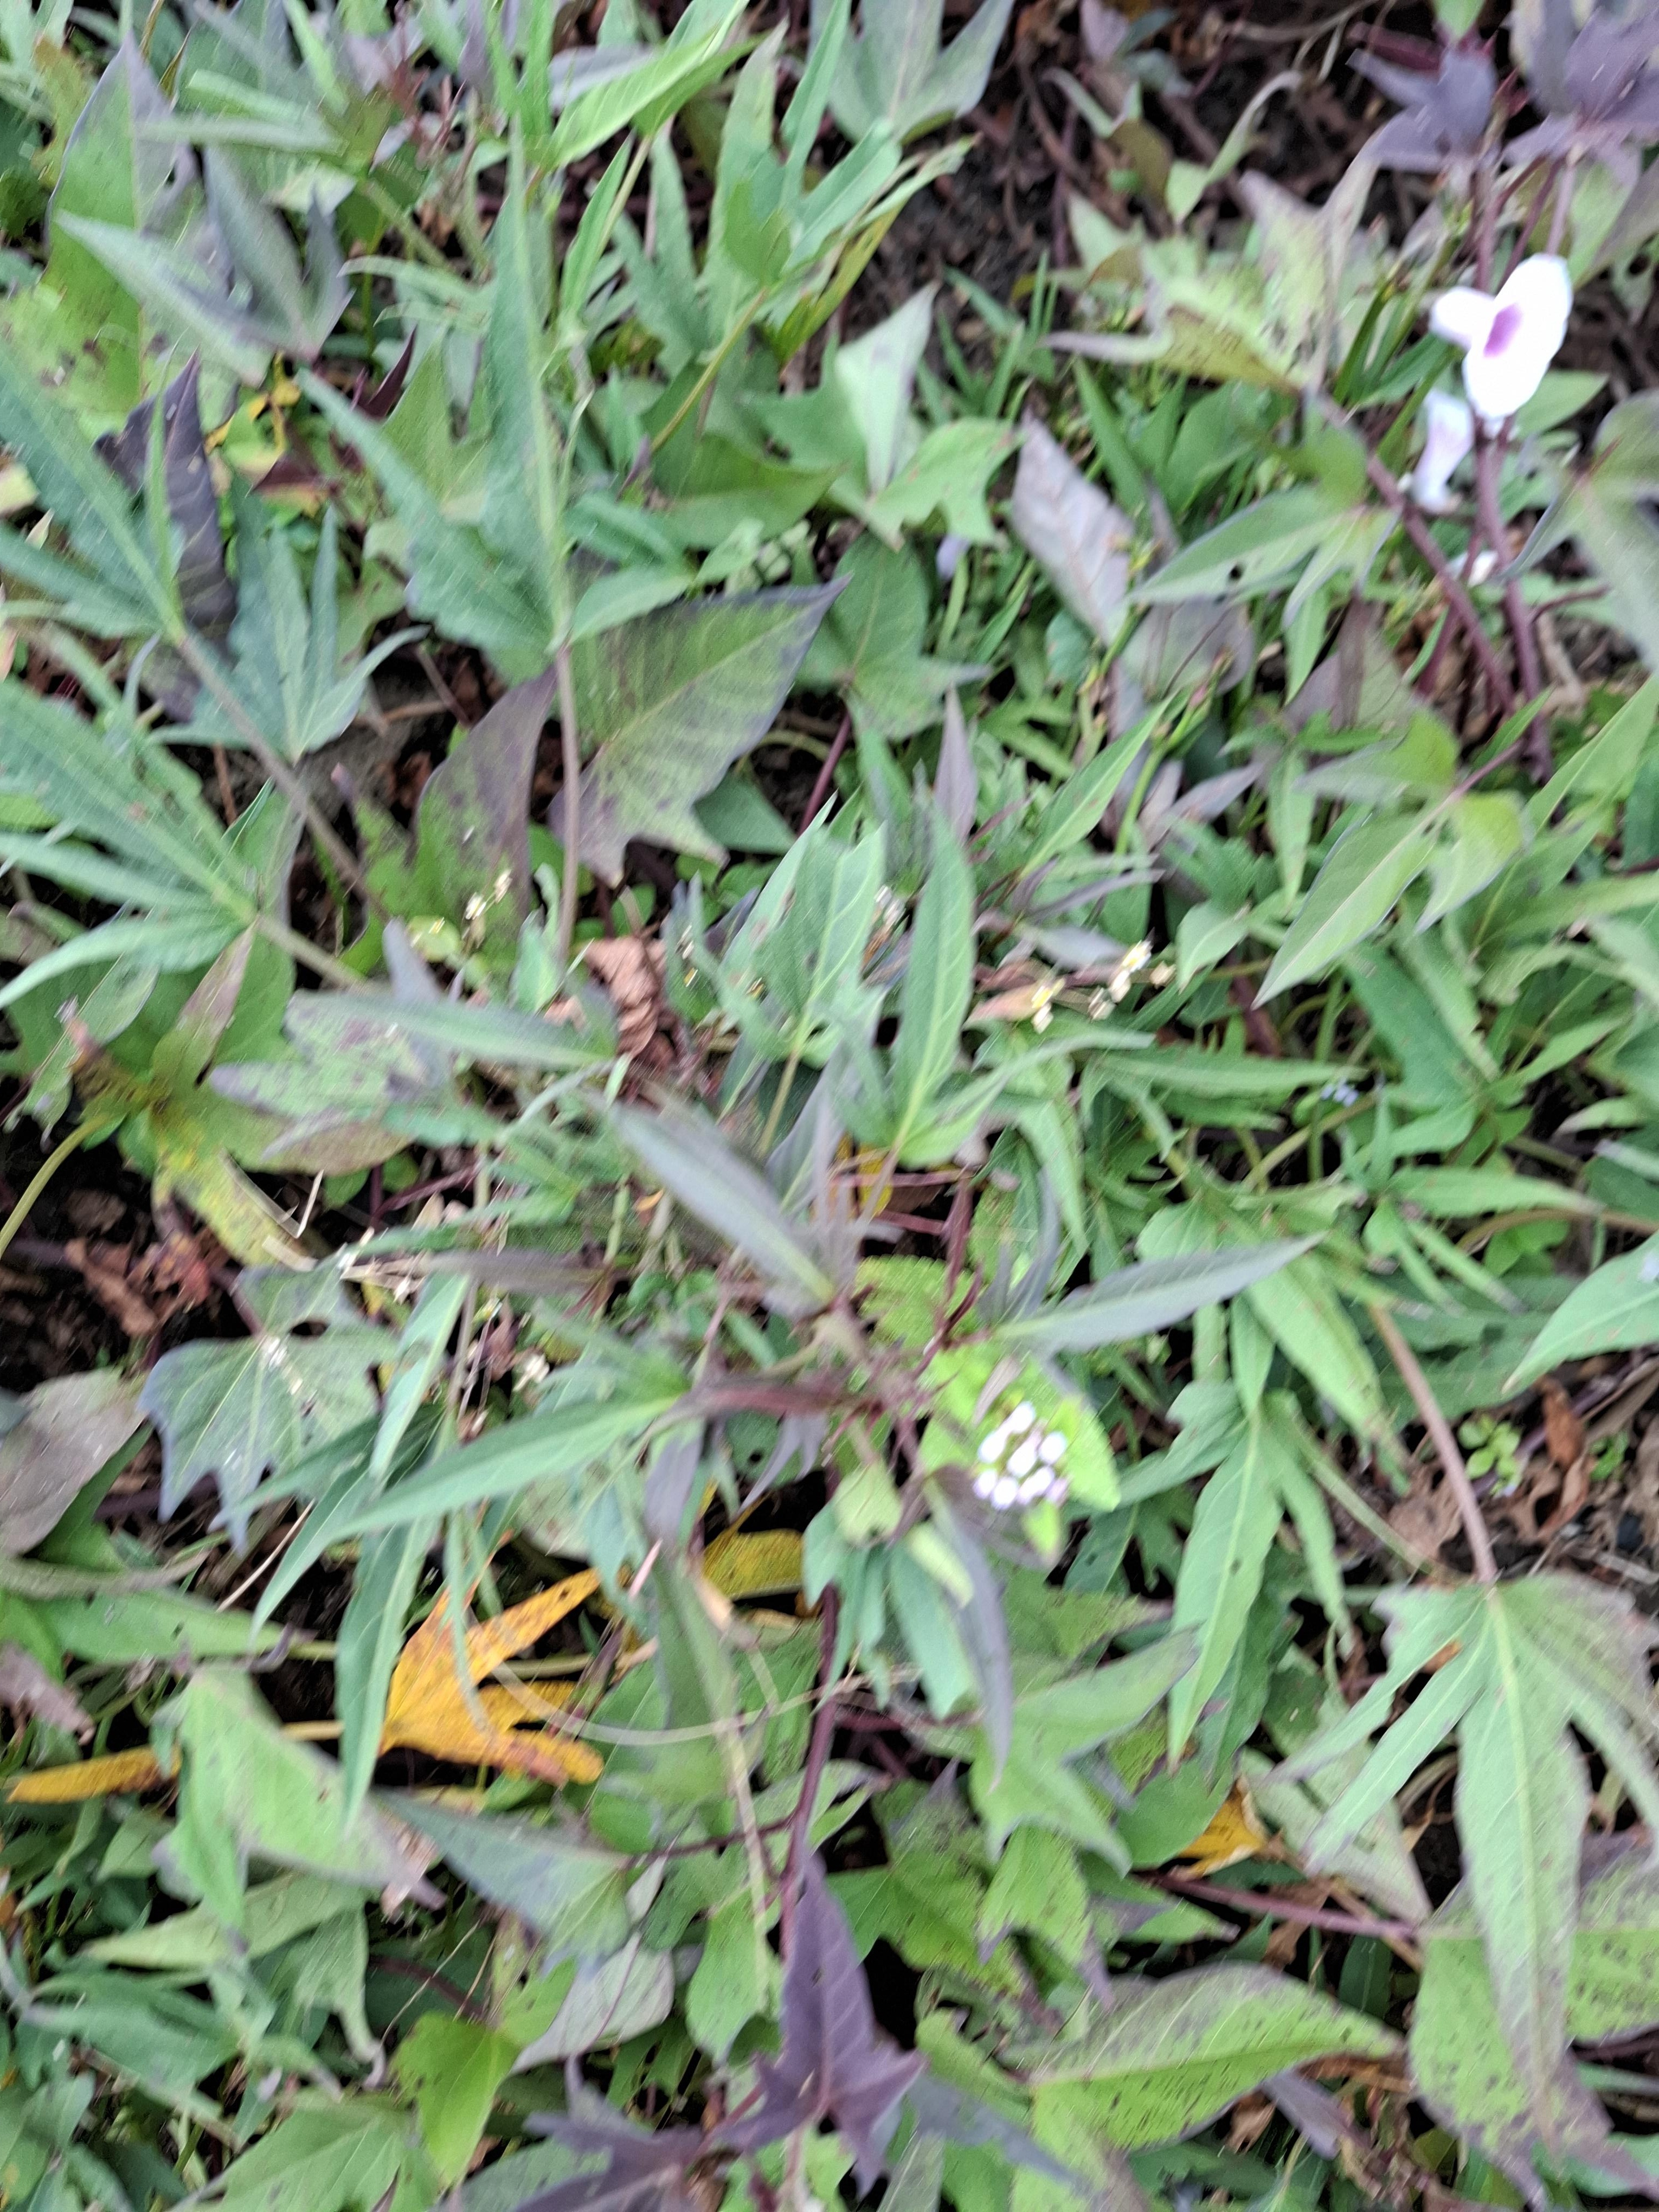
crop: sweet potato
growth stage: flowering
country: Tanzania
